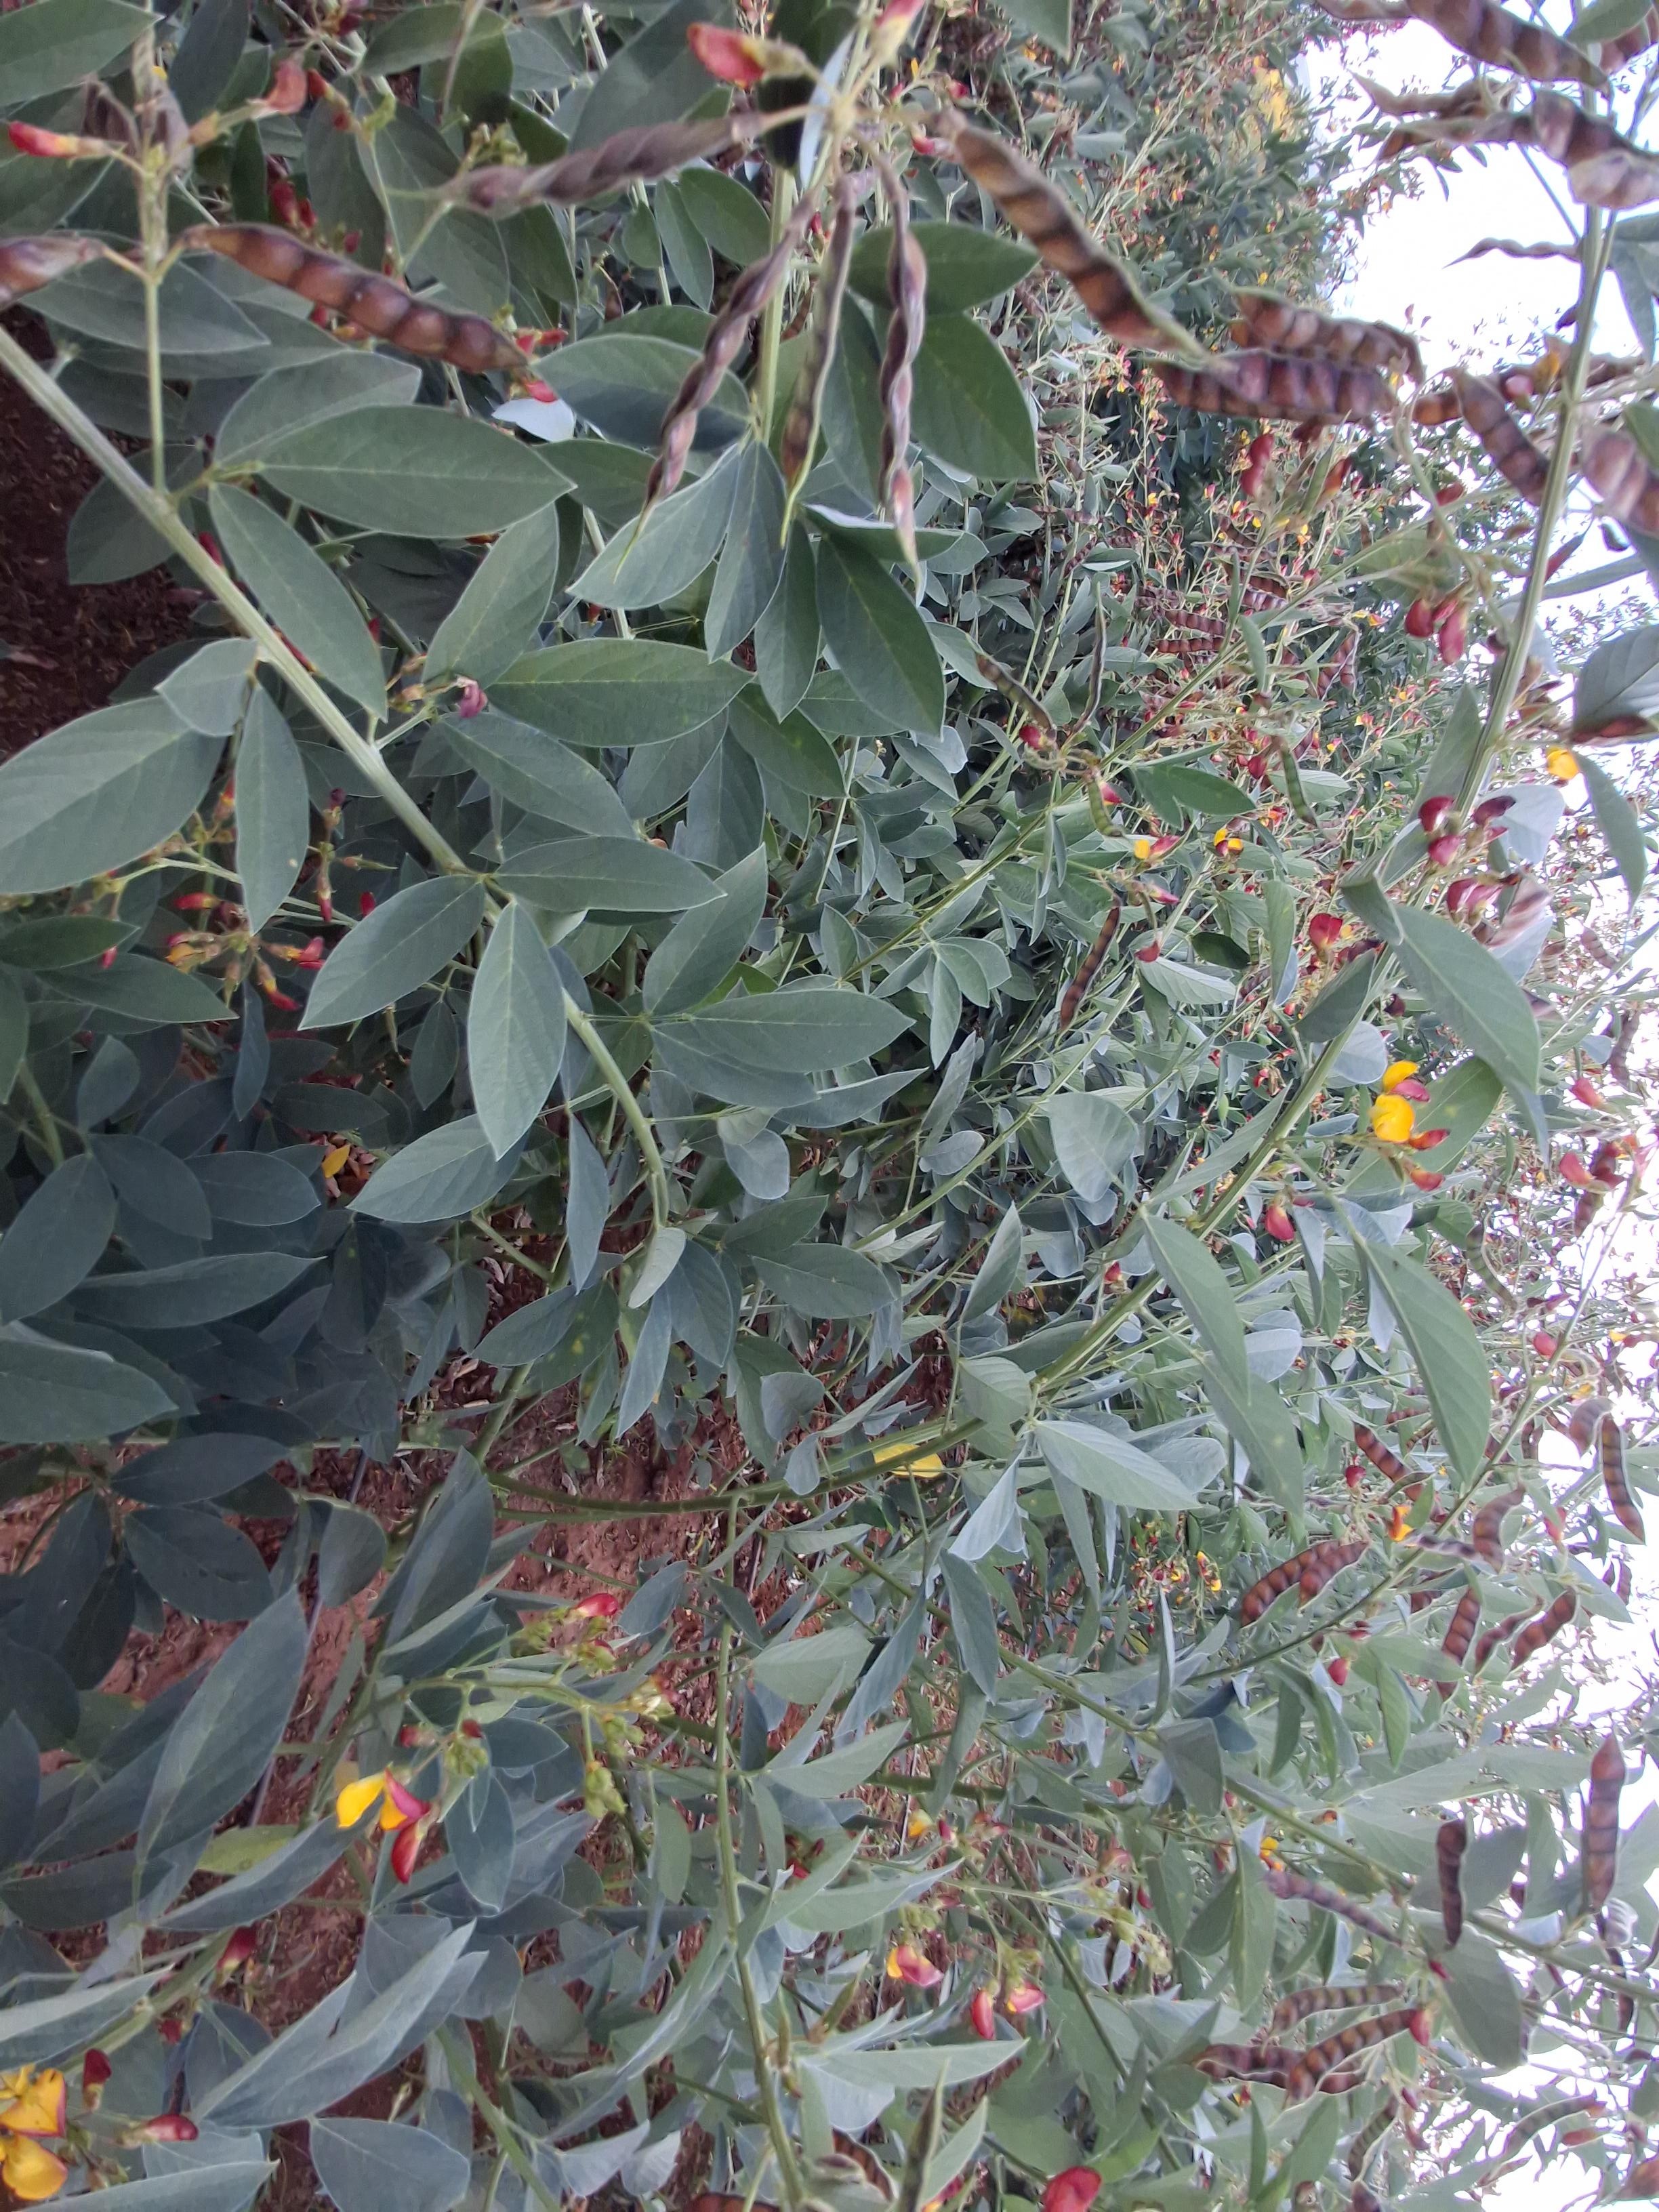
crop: pigeonpea
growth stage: development pod
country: Kenya
